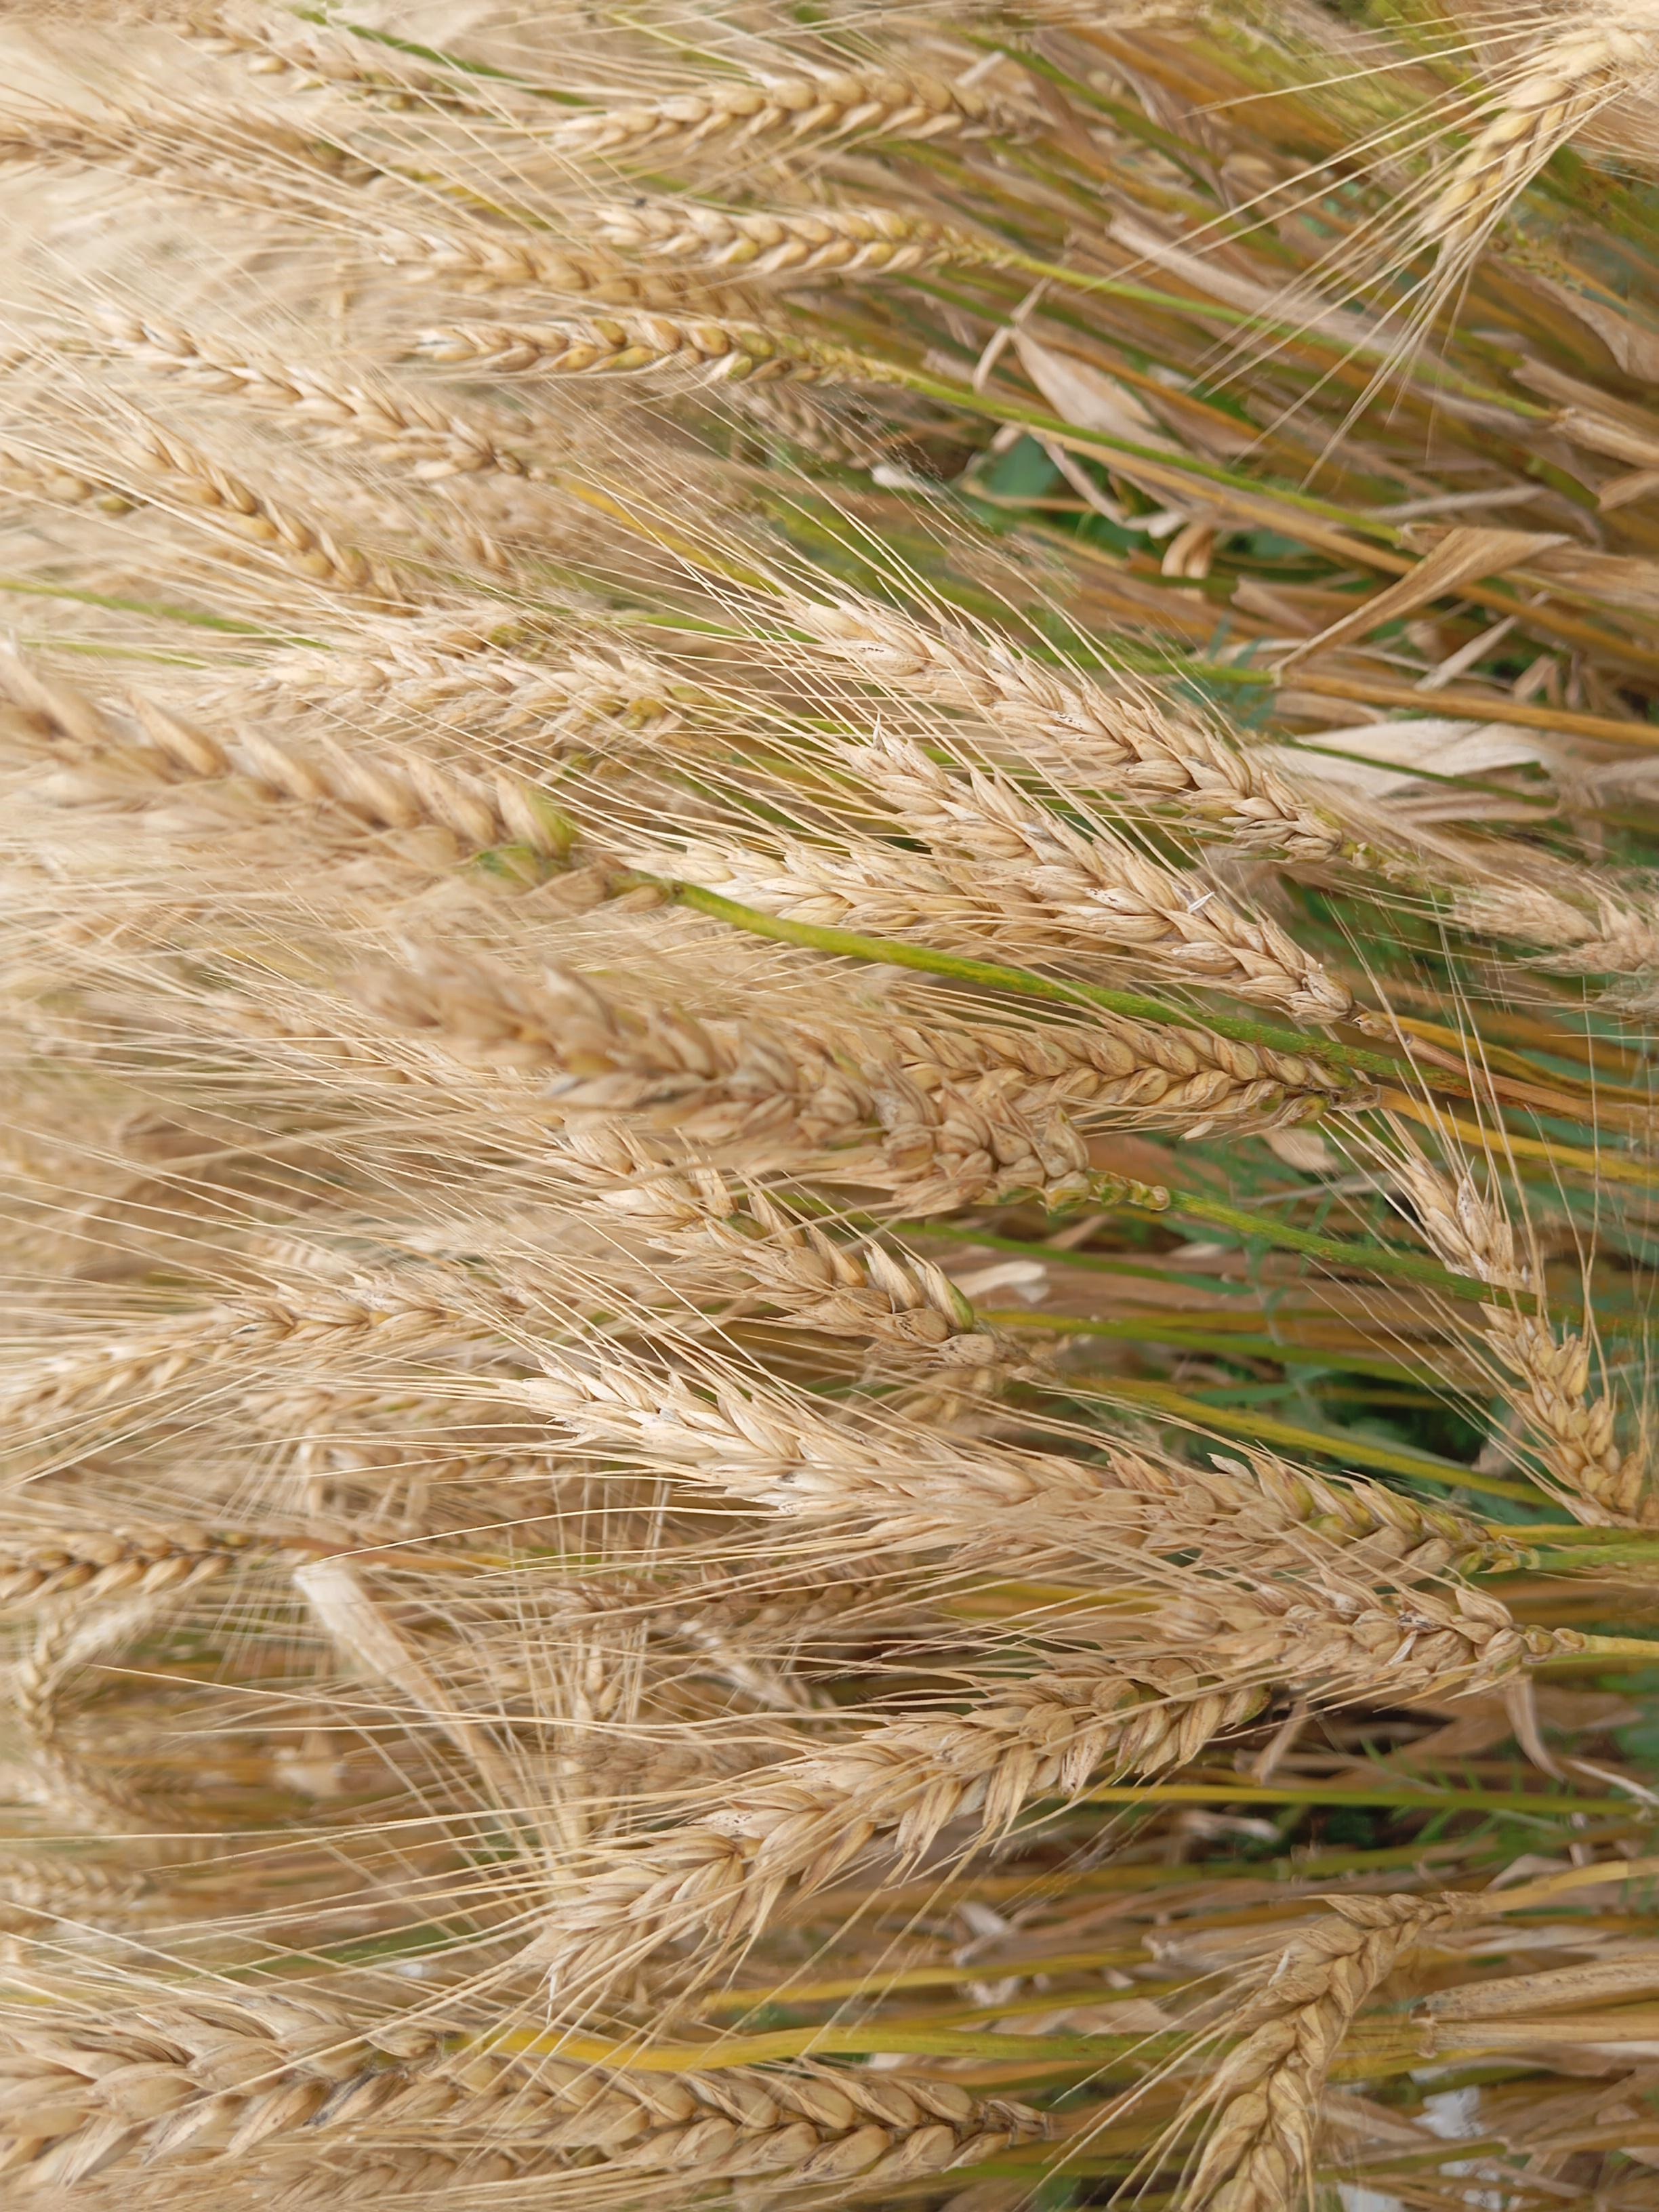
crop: wheat
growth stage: maturity
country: Kenya
